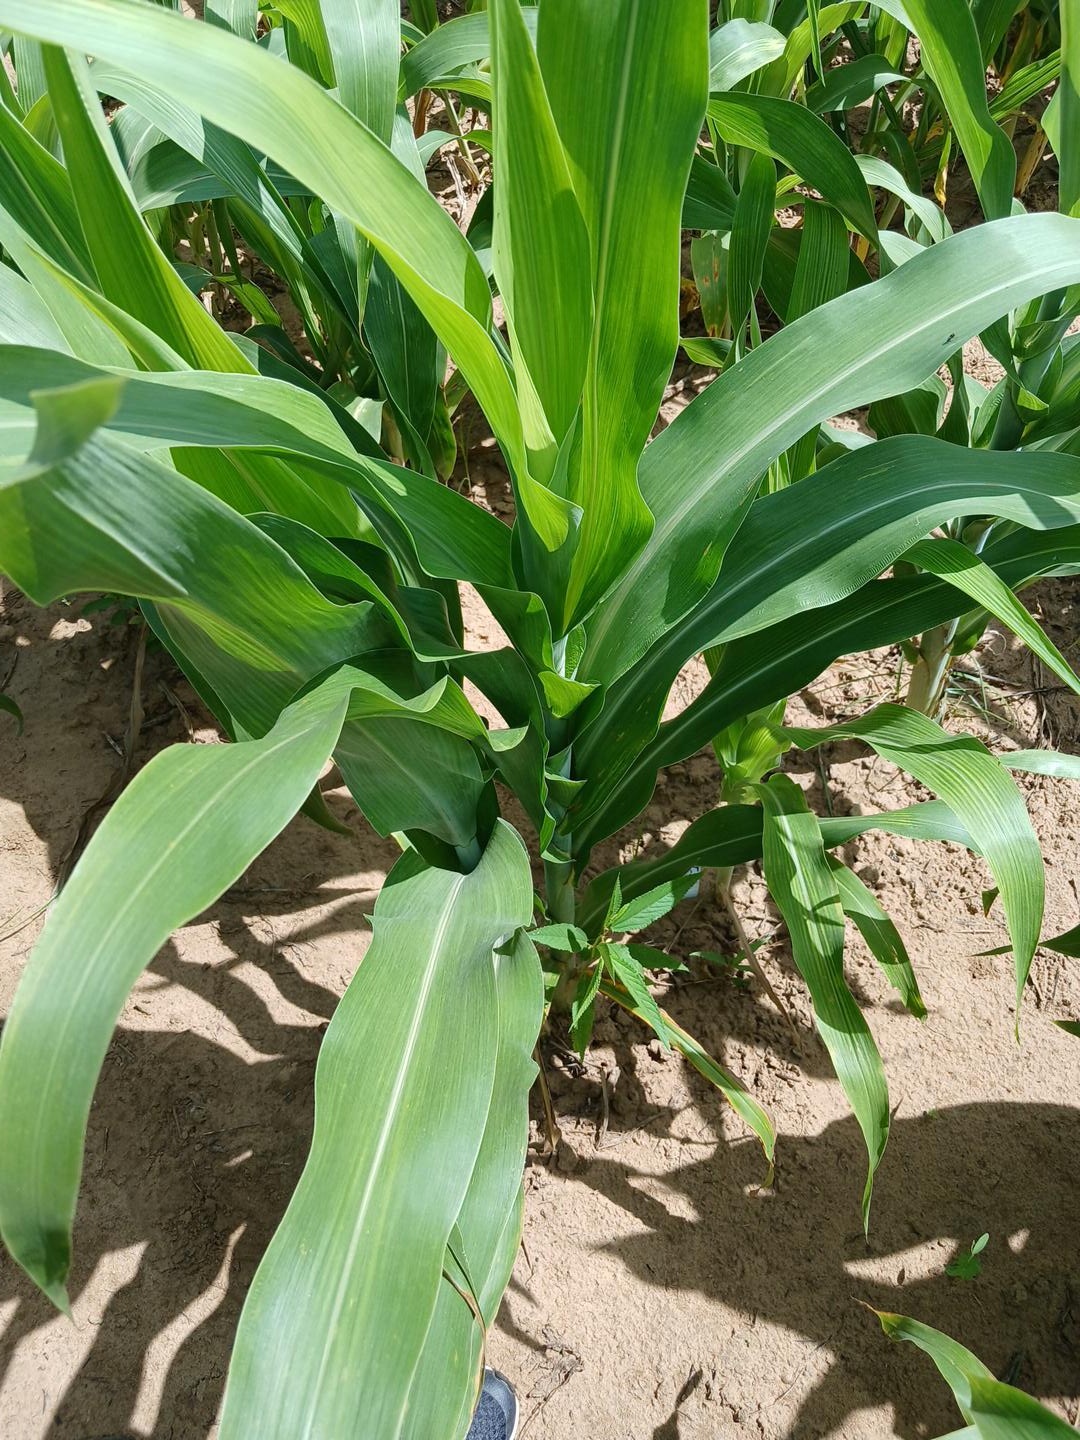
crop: sorghum
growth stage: vegetative
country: Senegal
